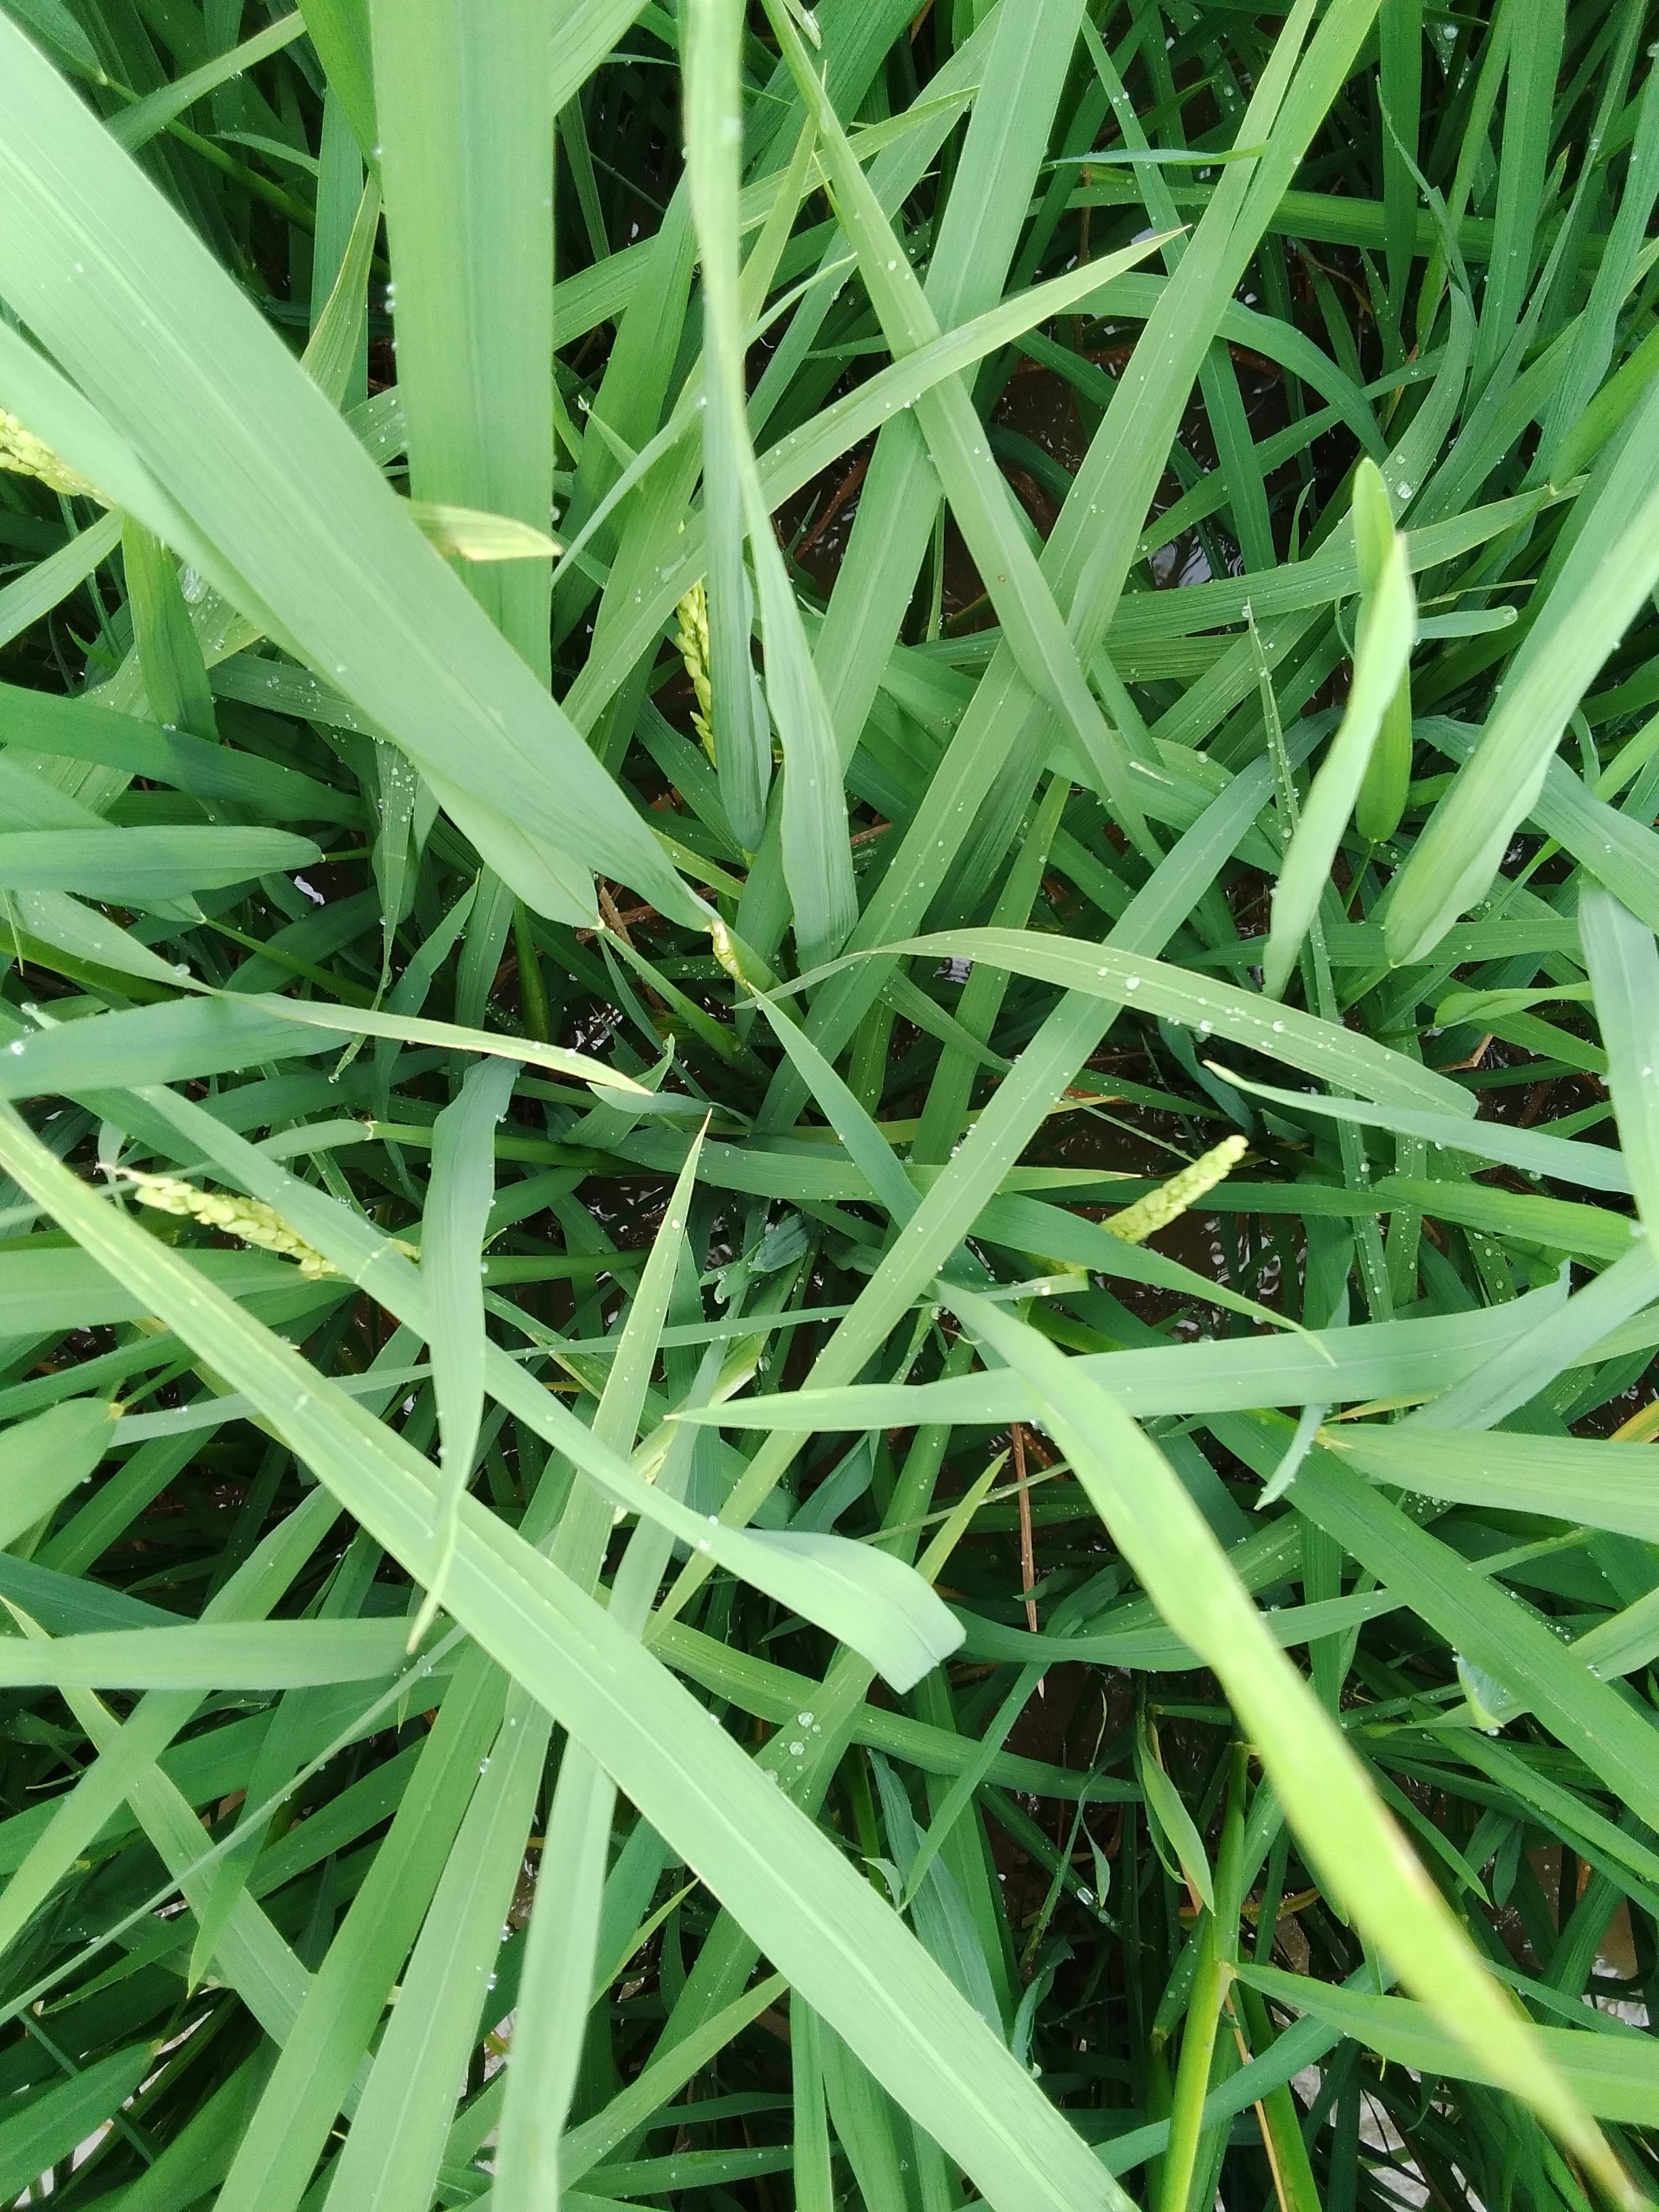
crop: rice
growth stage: heading
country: Nigeria
